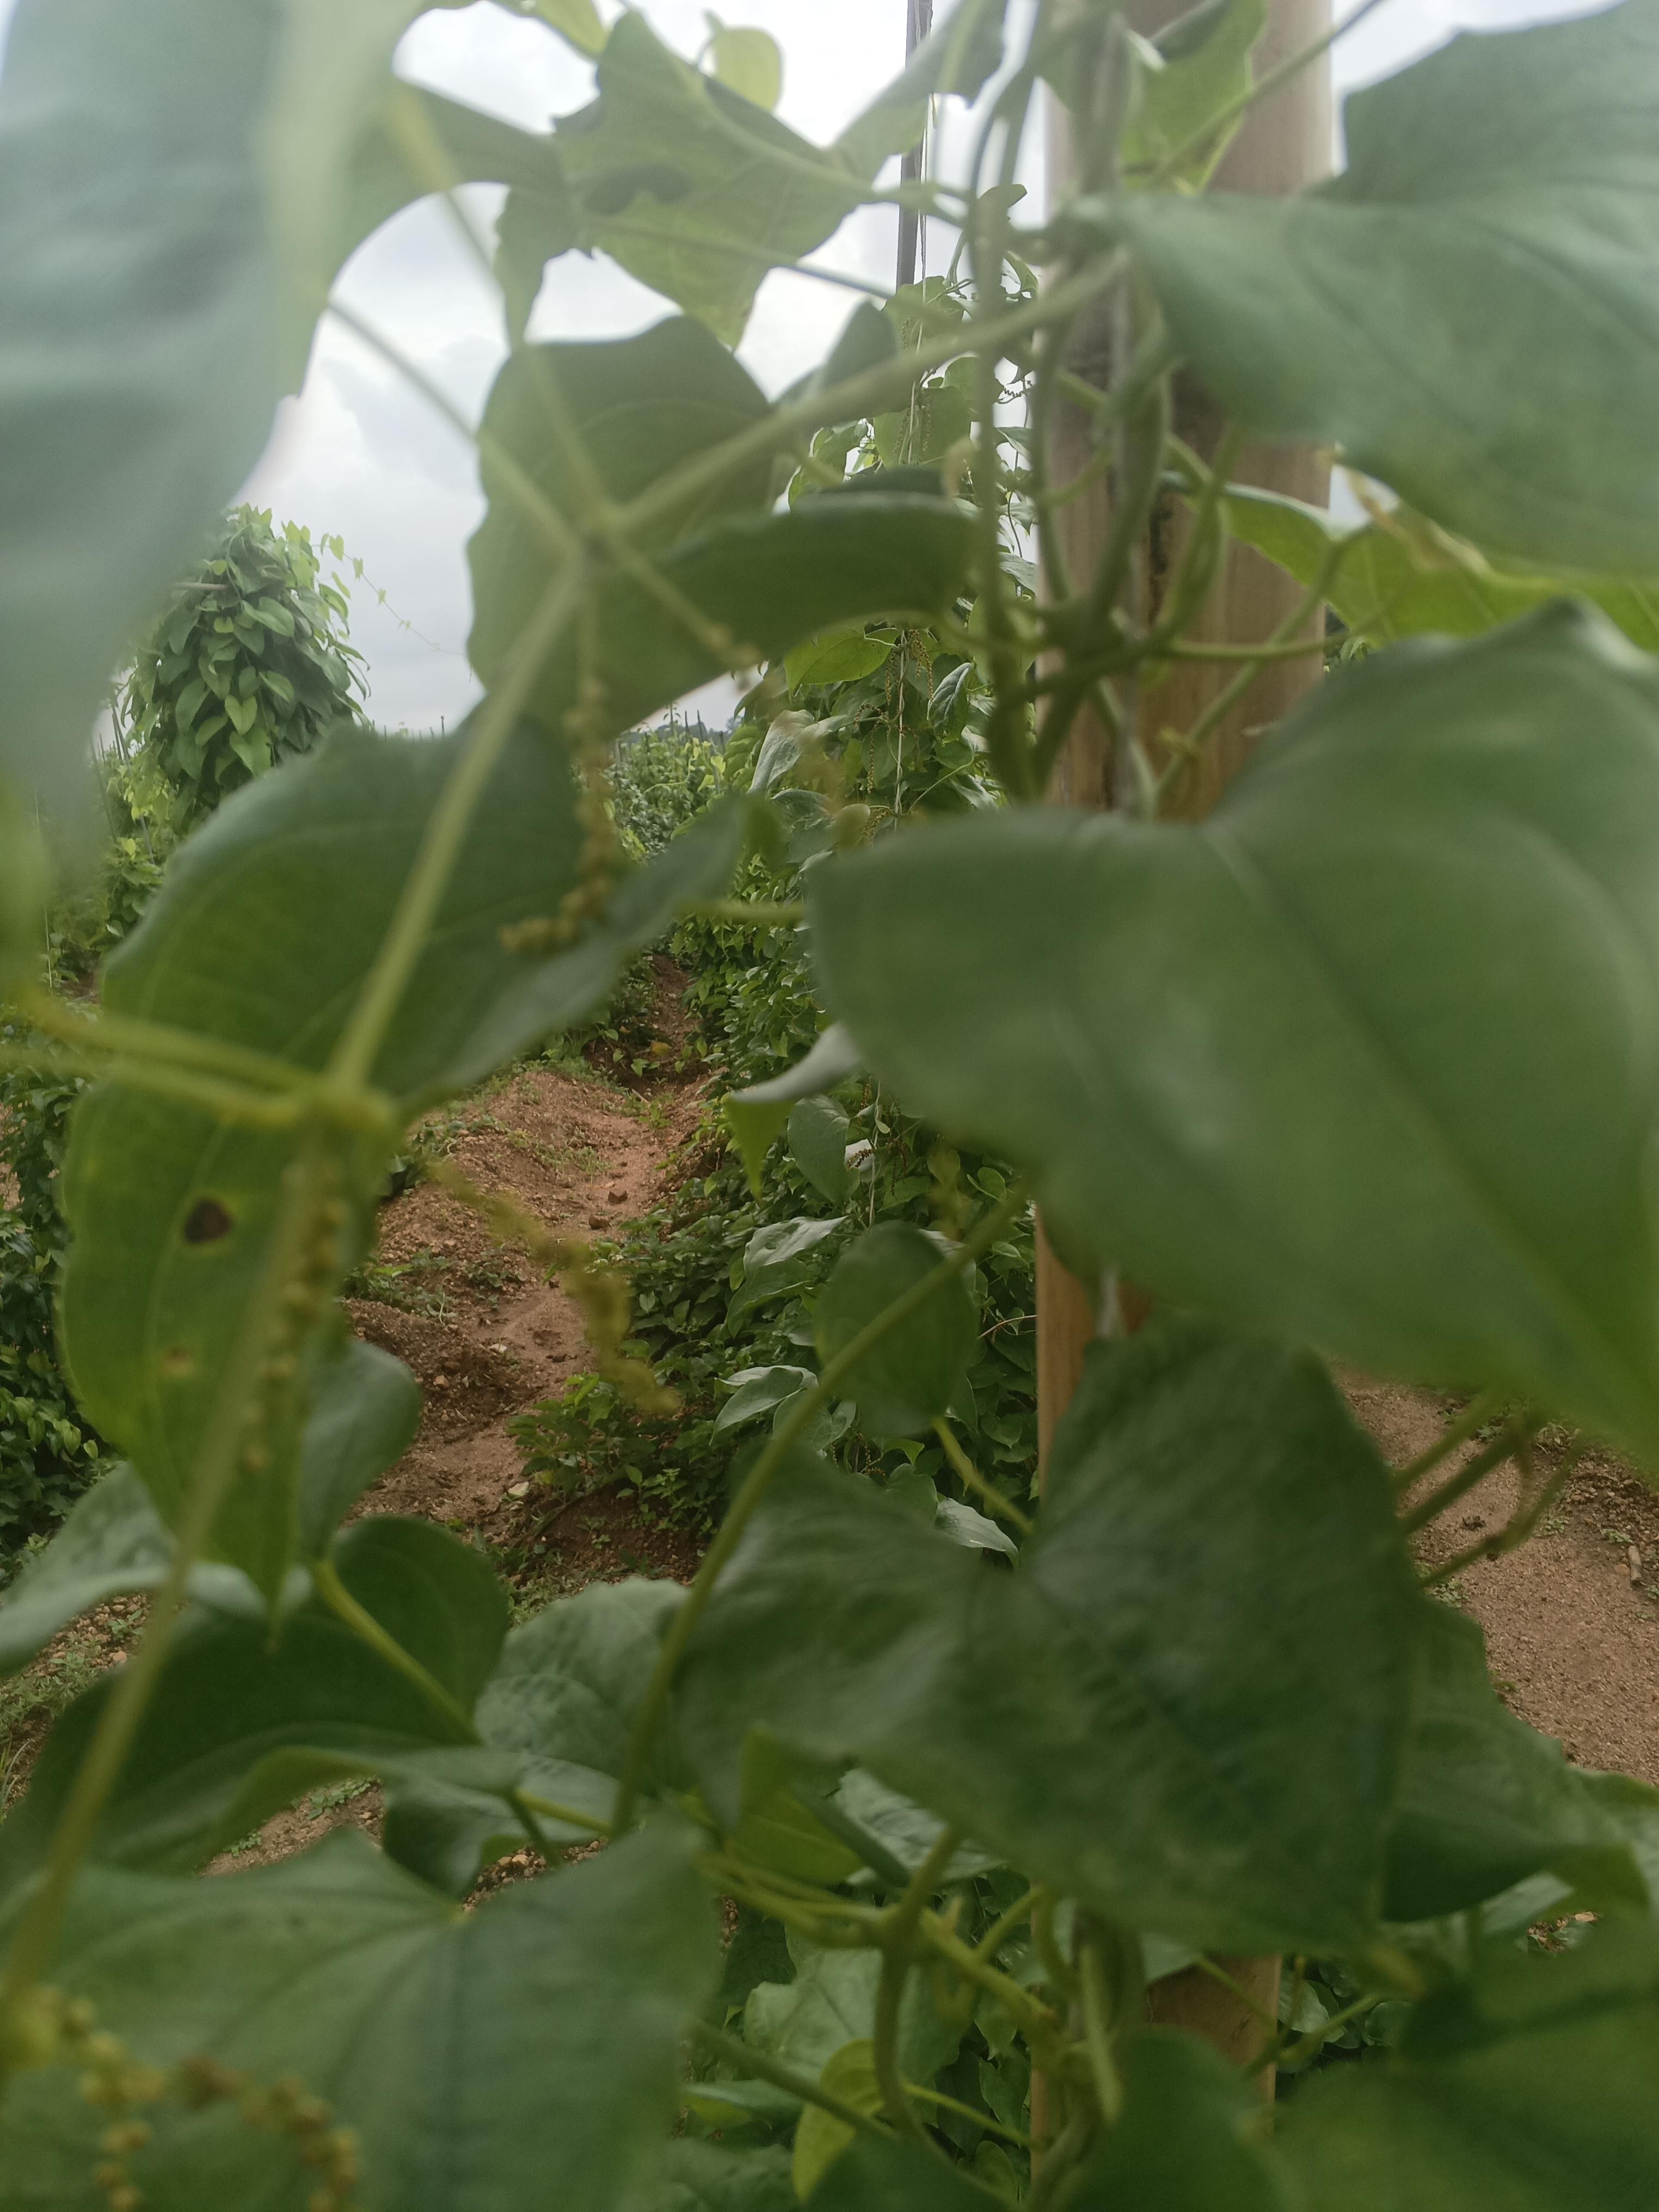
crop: yam
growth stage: flowering
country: Nigeria
